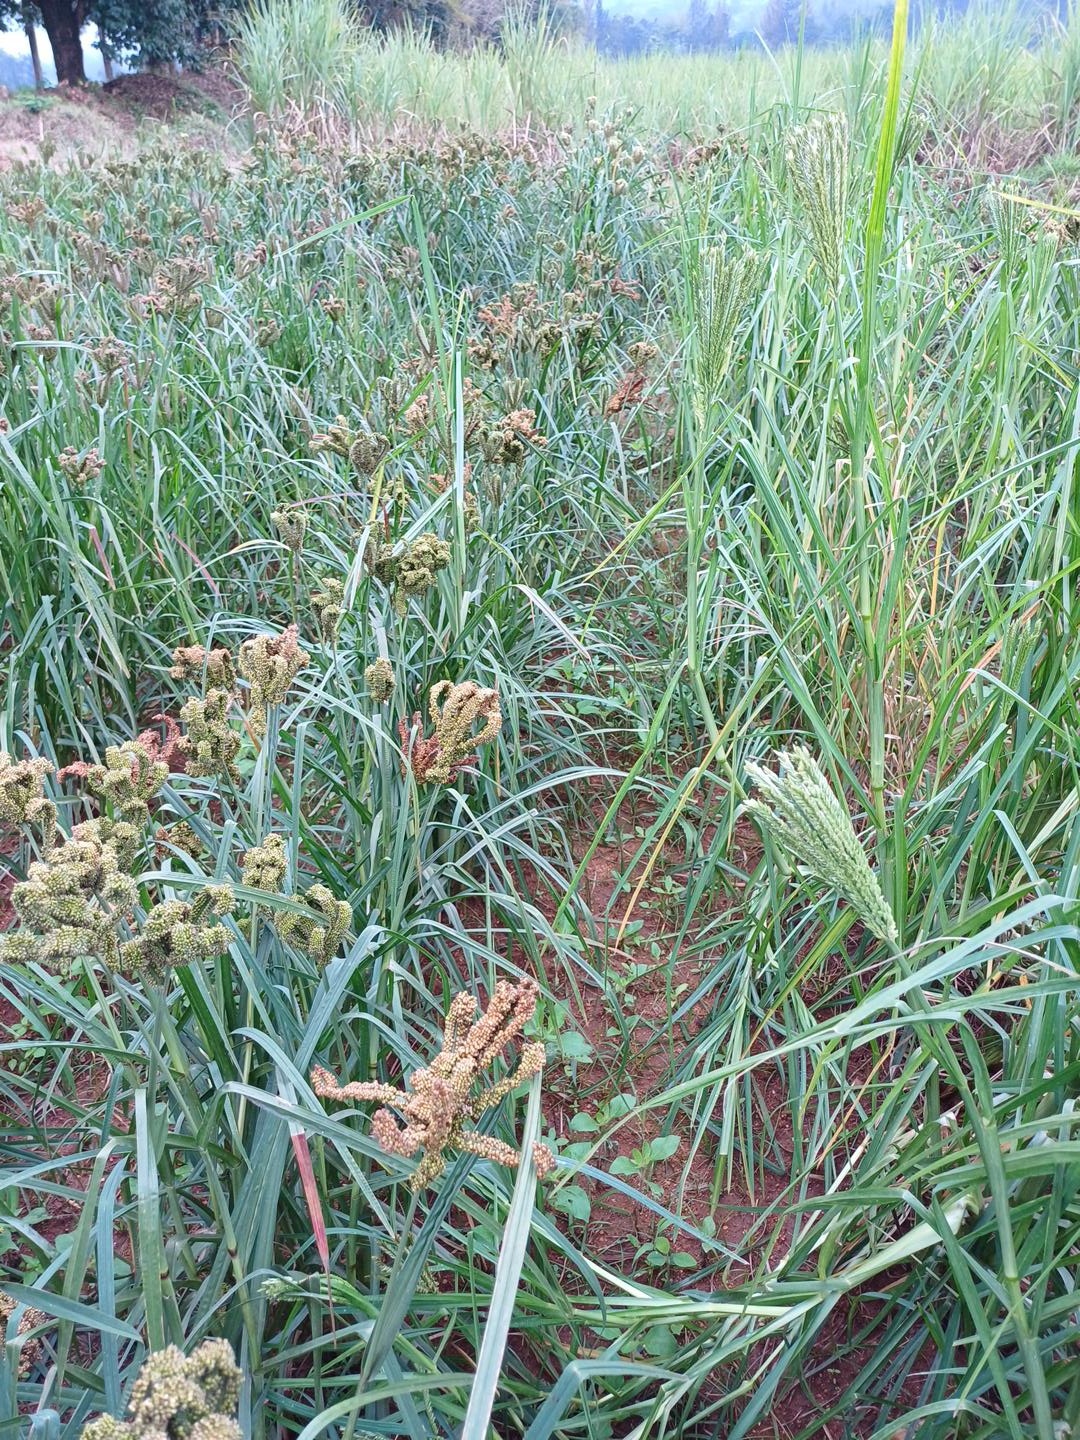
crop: finger millet
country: Kenya
